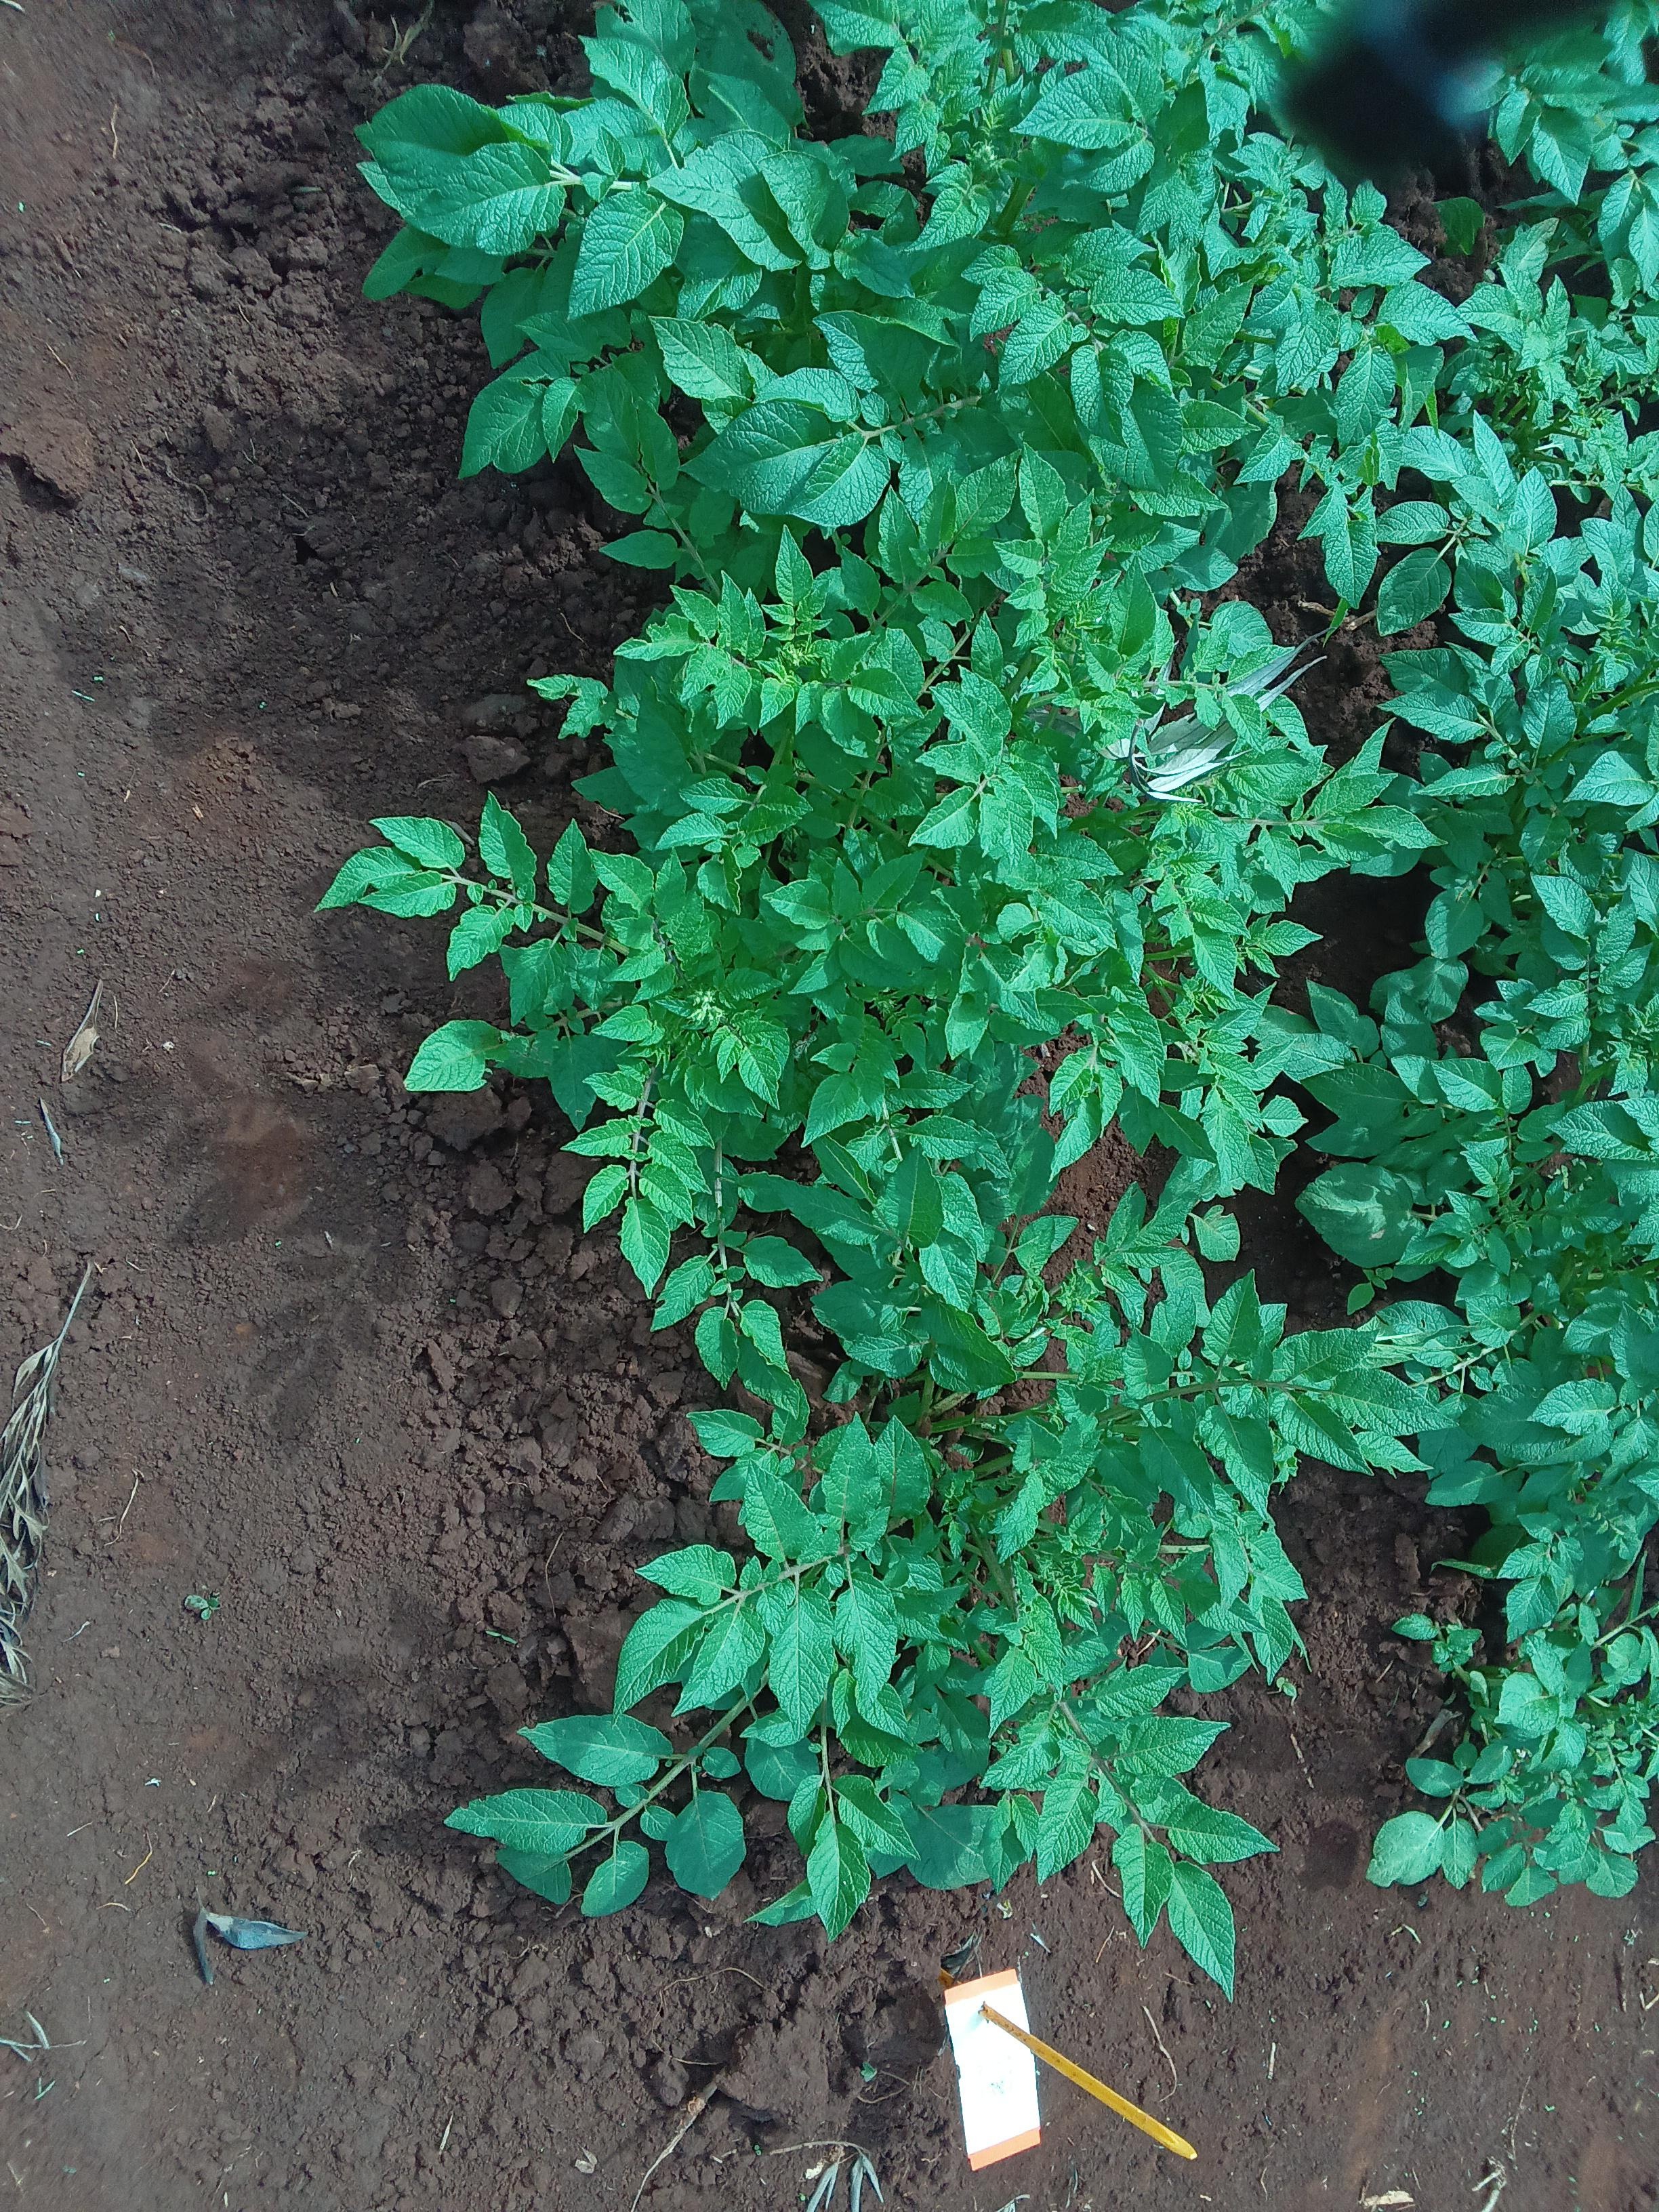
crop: potato
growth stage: emergence
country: Kenya
